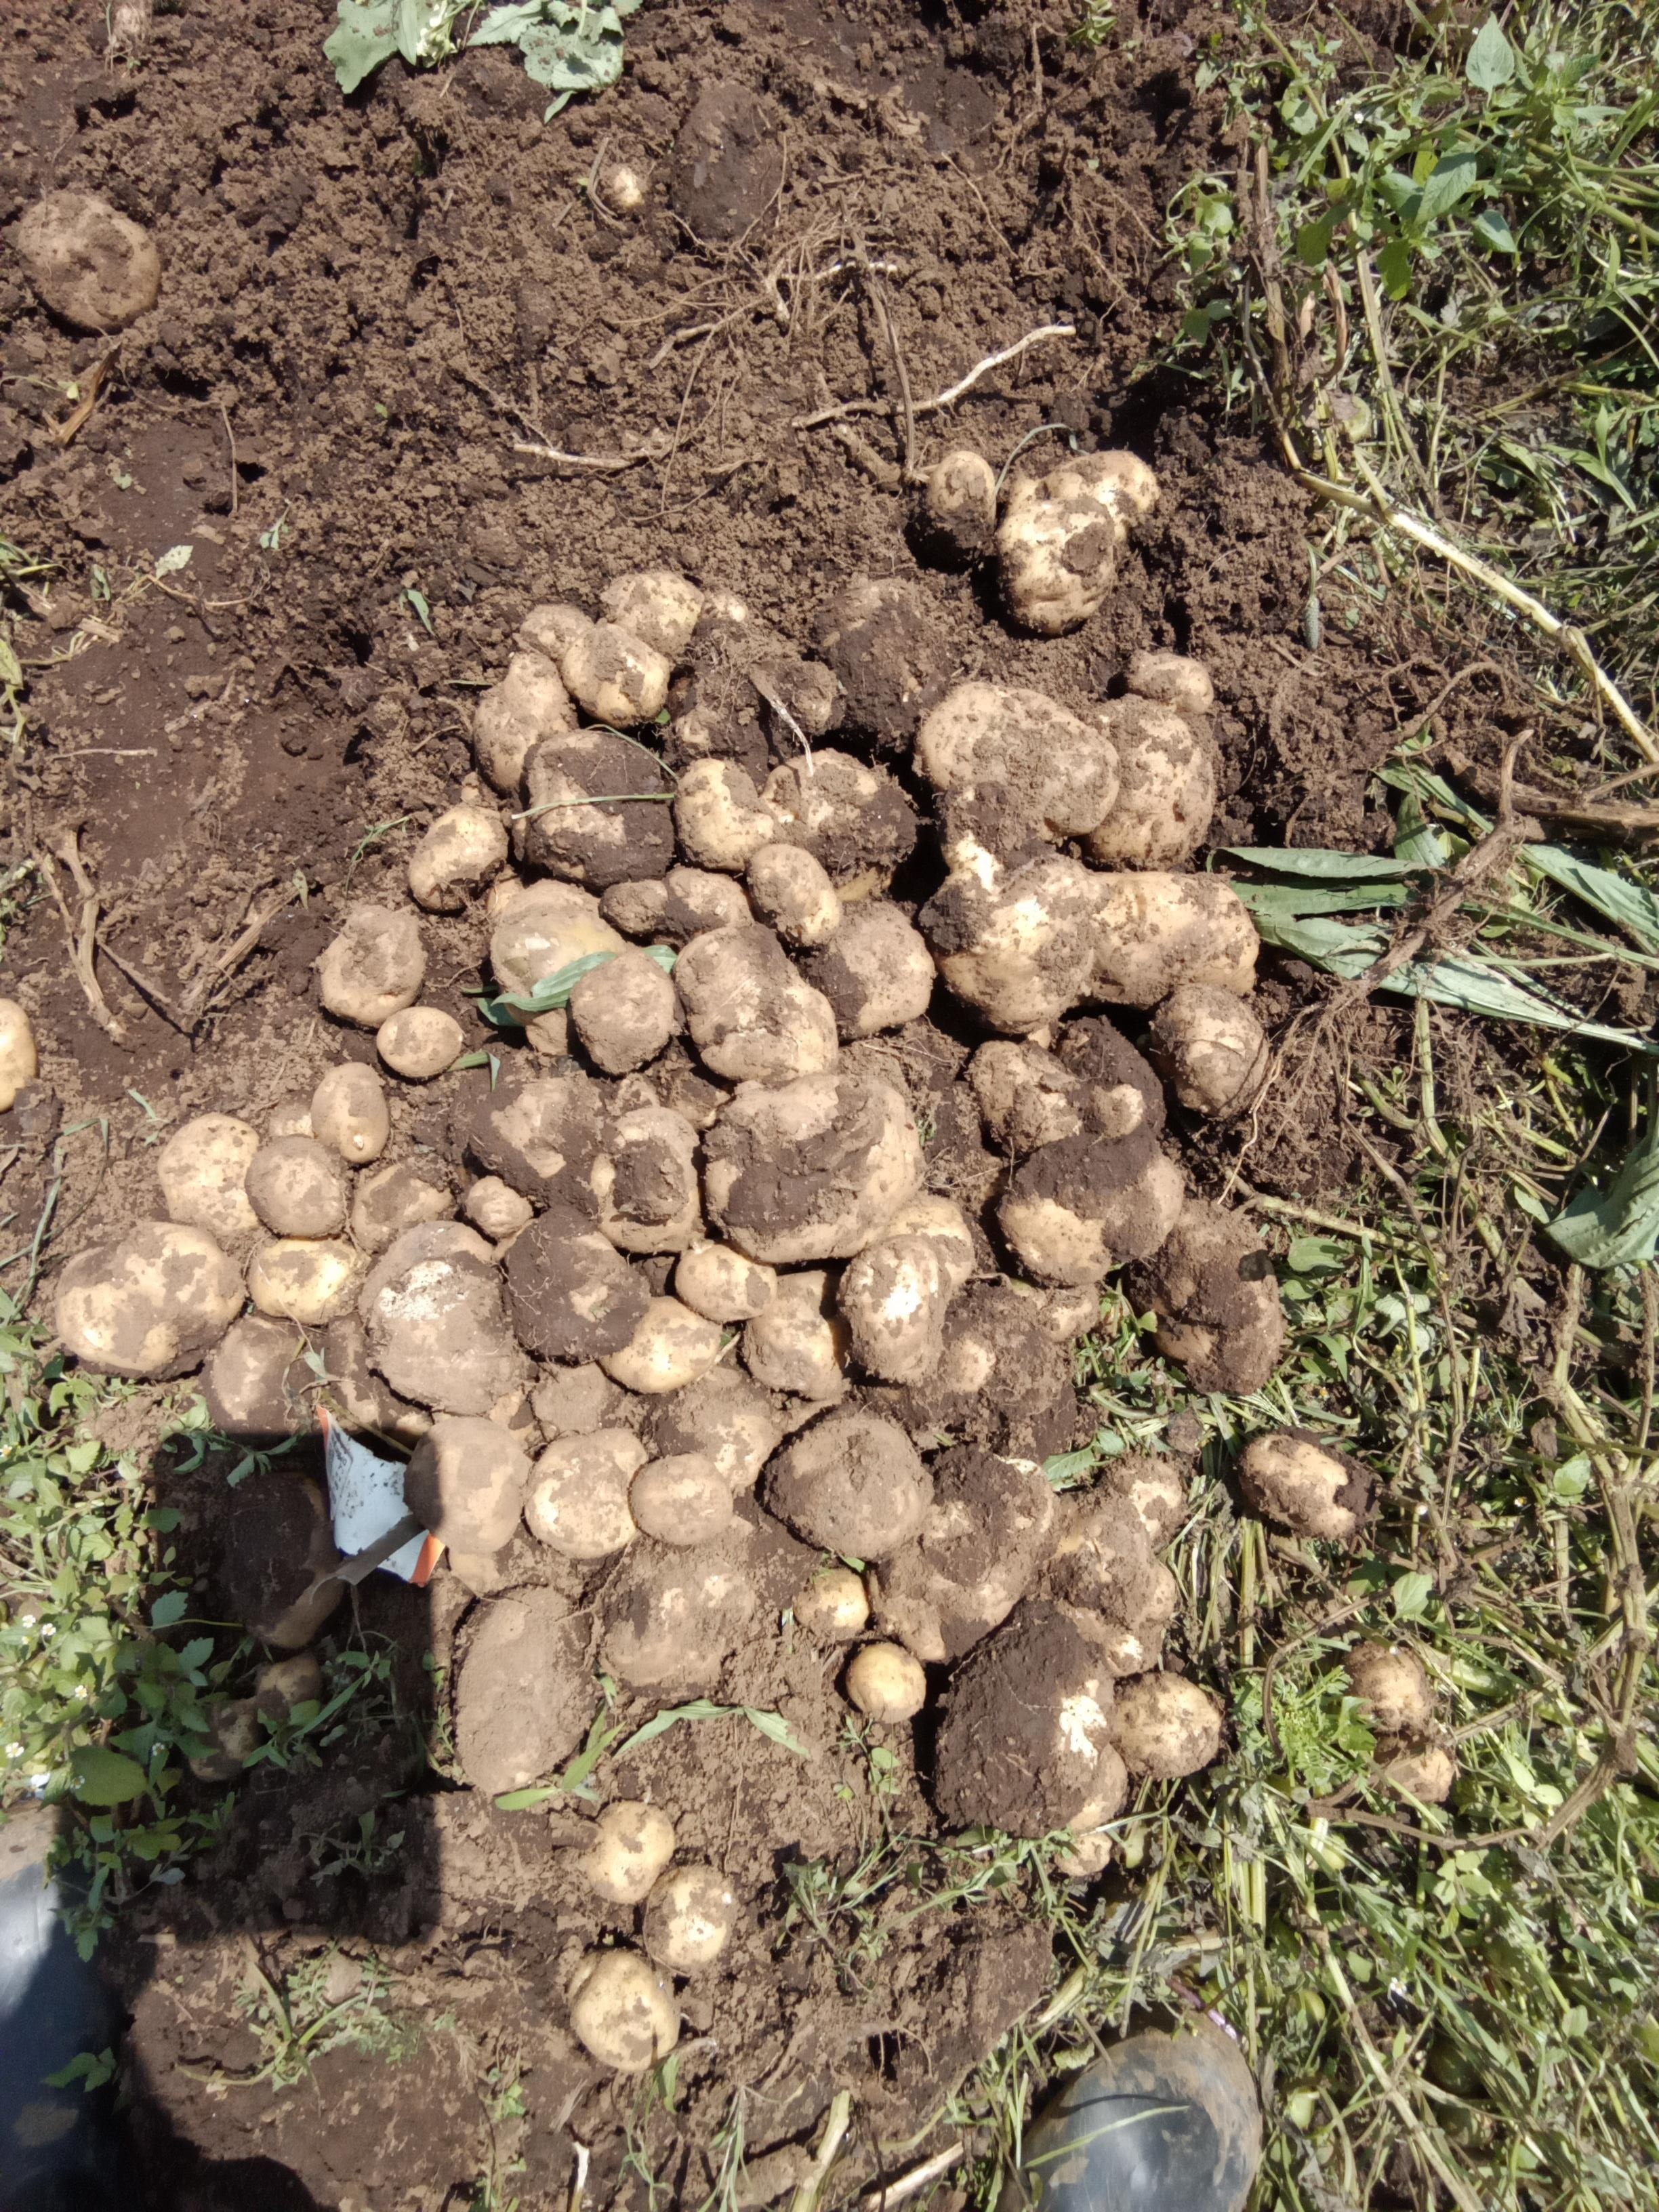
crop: potato
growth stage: harvest
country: Kenya
